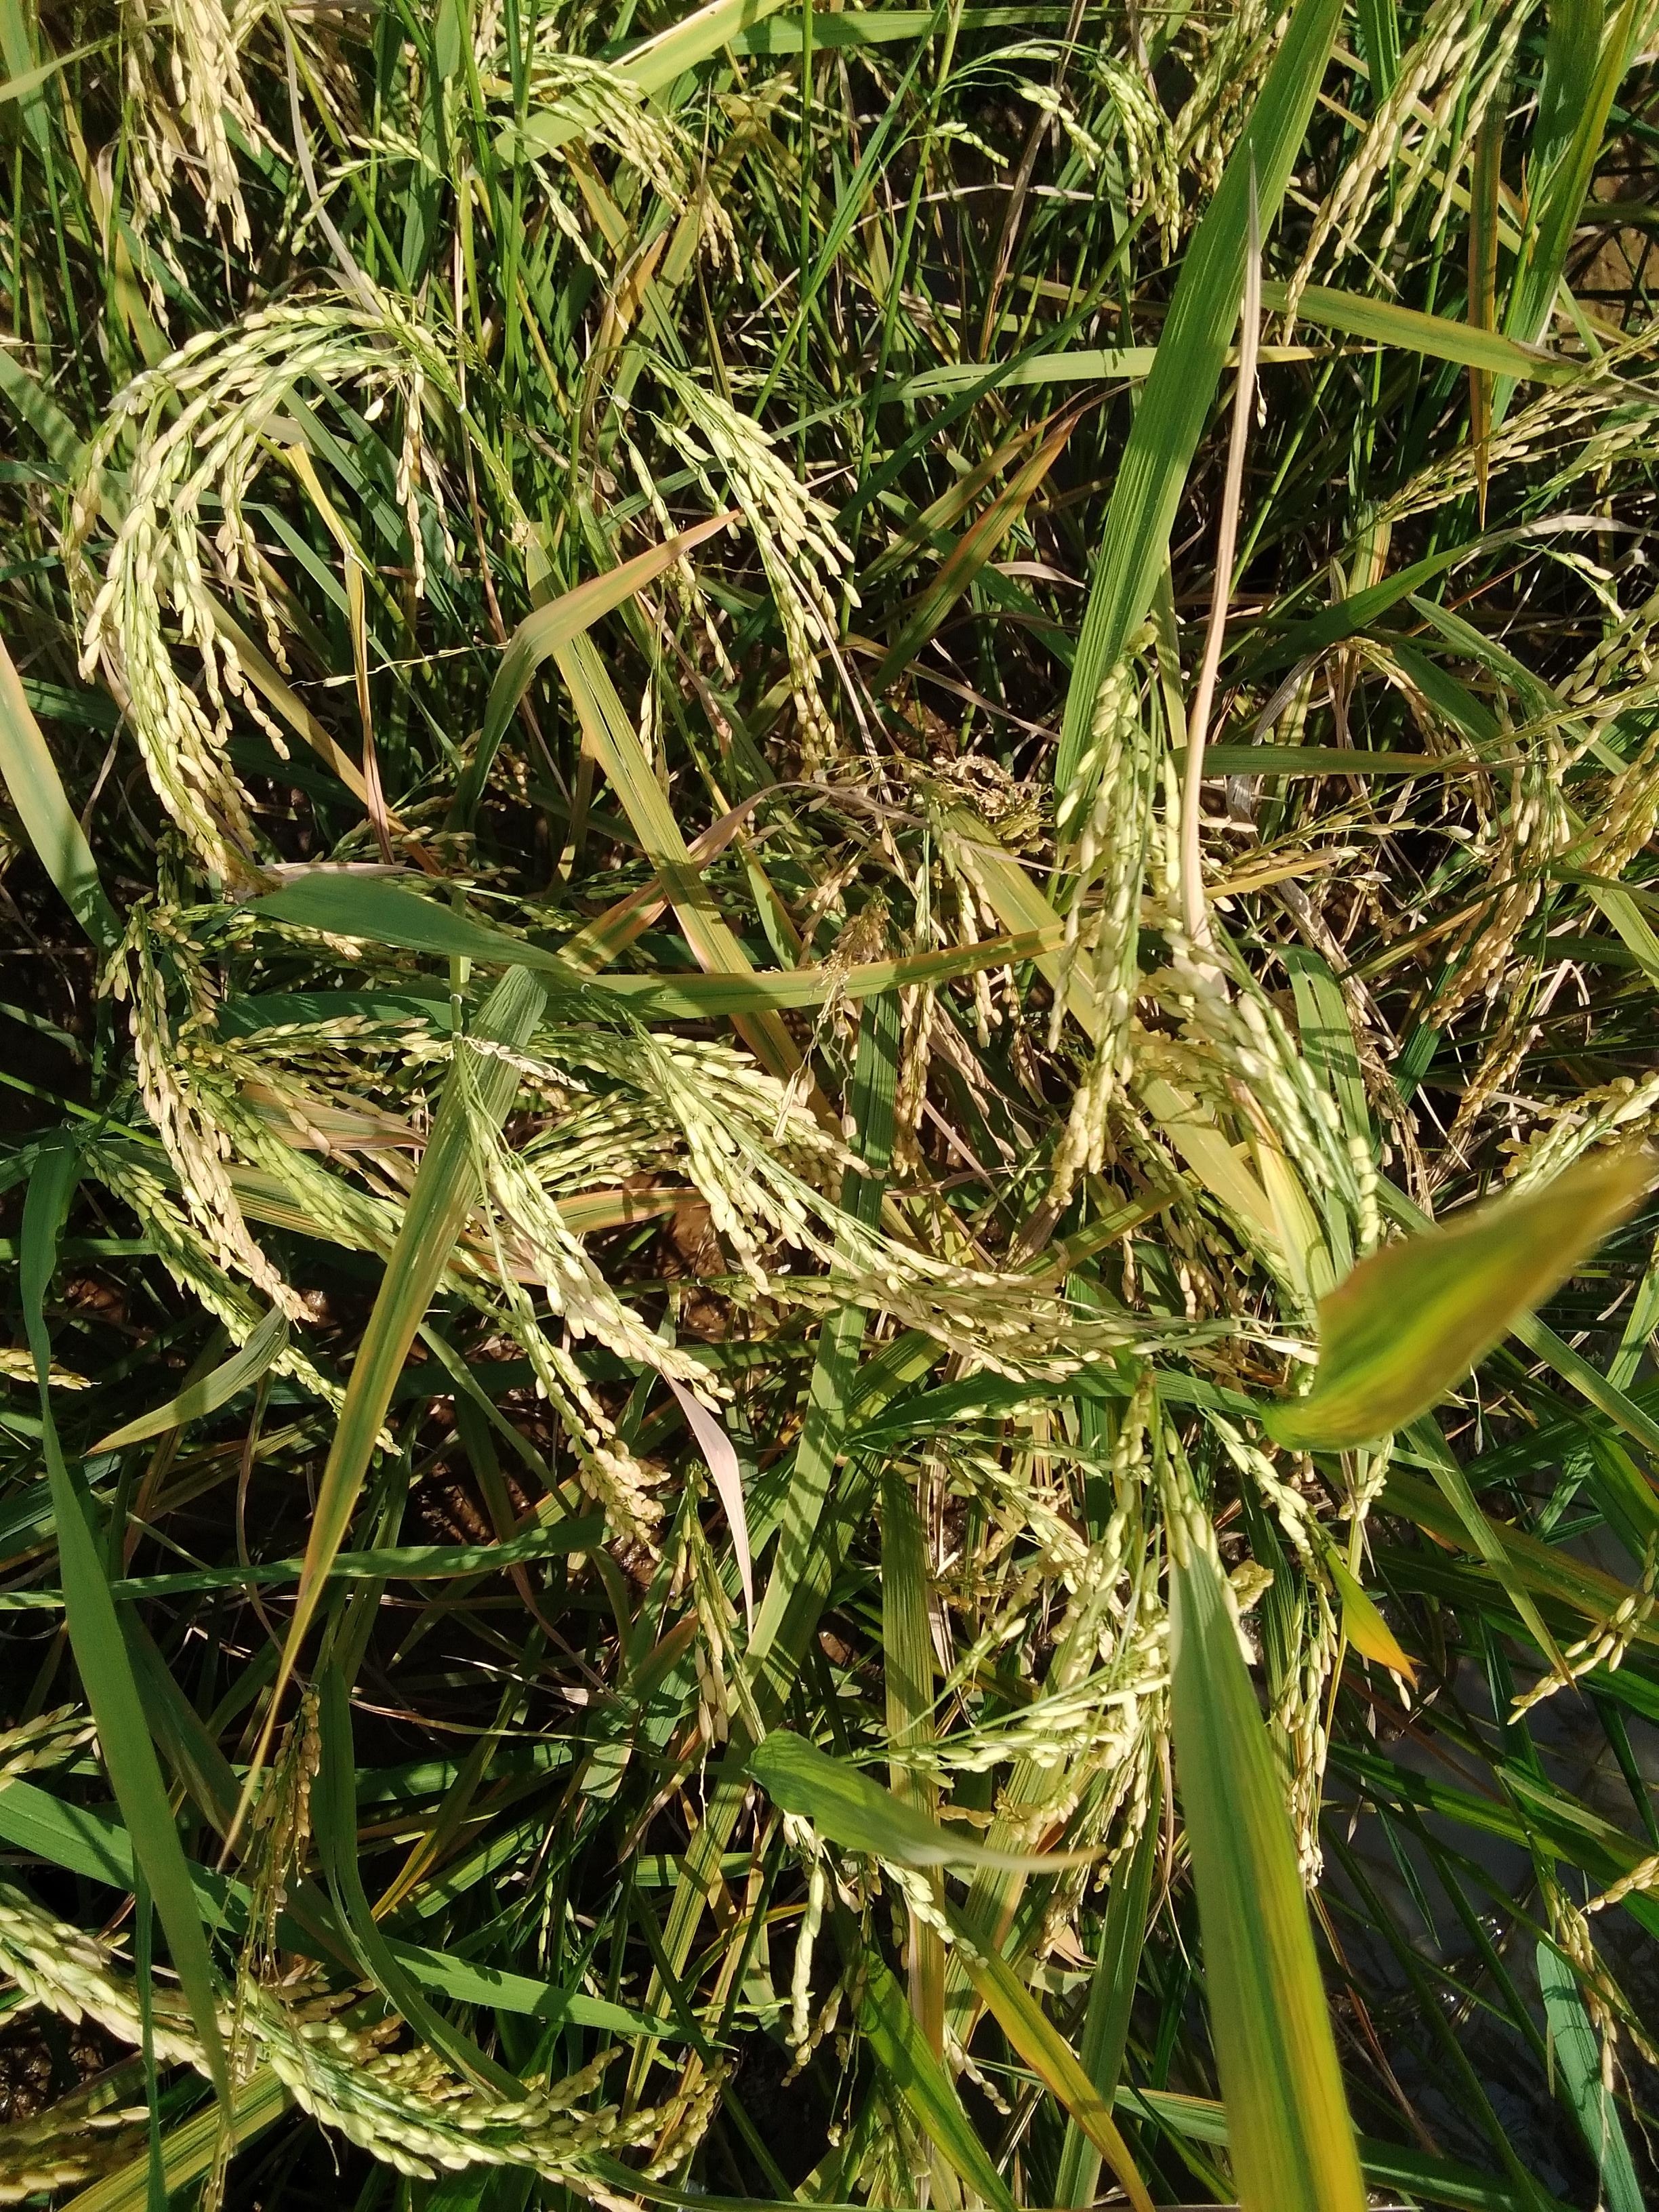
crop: rice
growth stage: ripening
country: Nigeria
